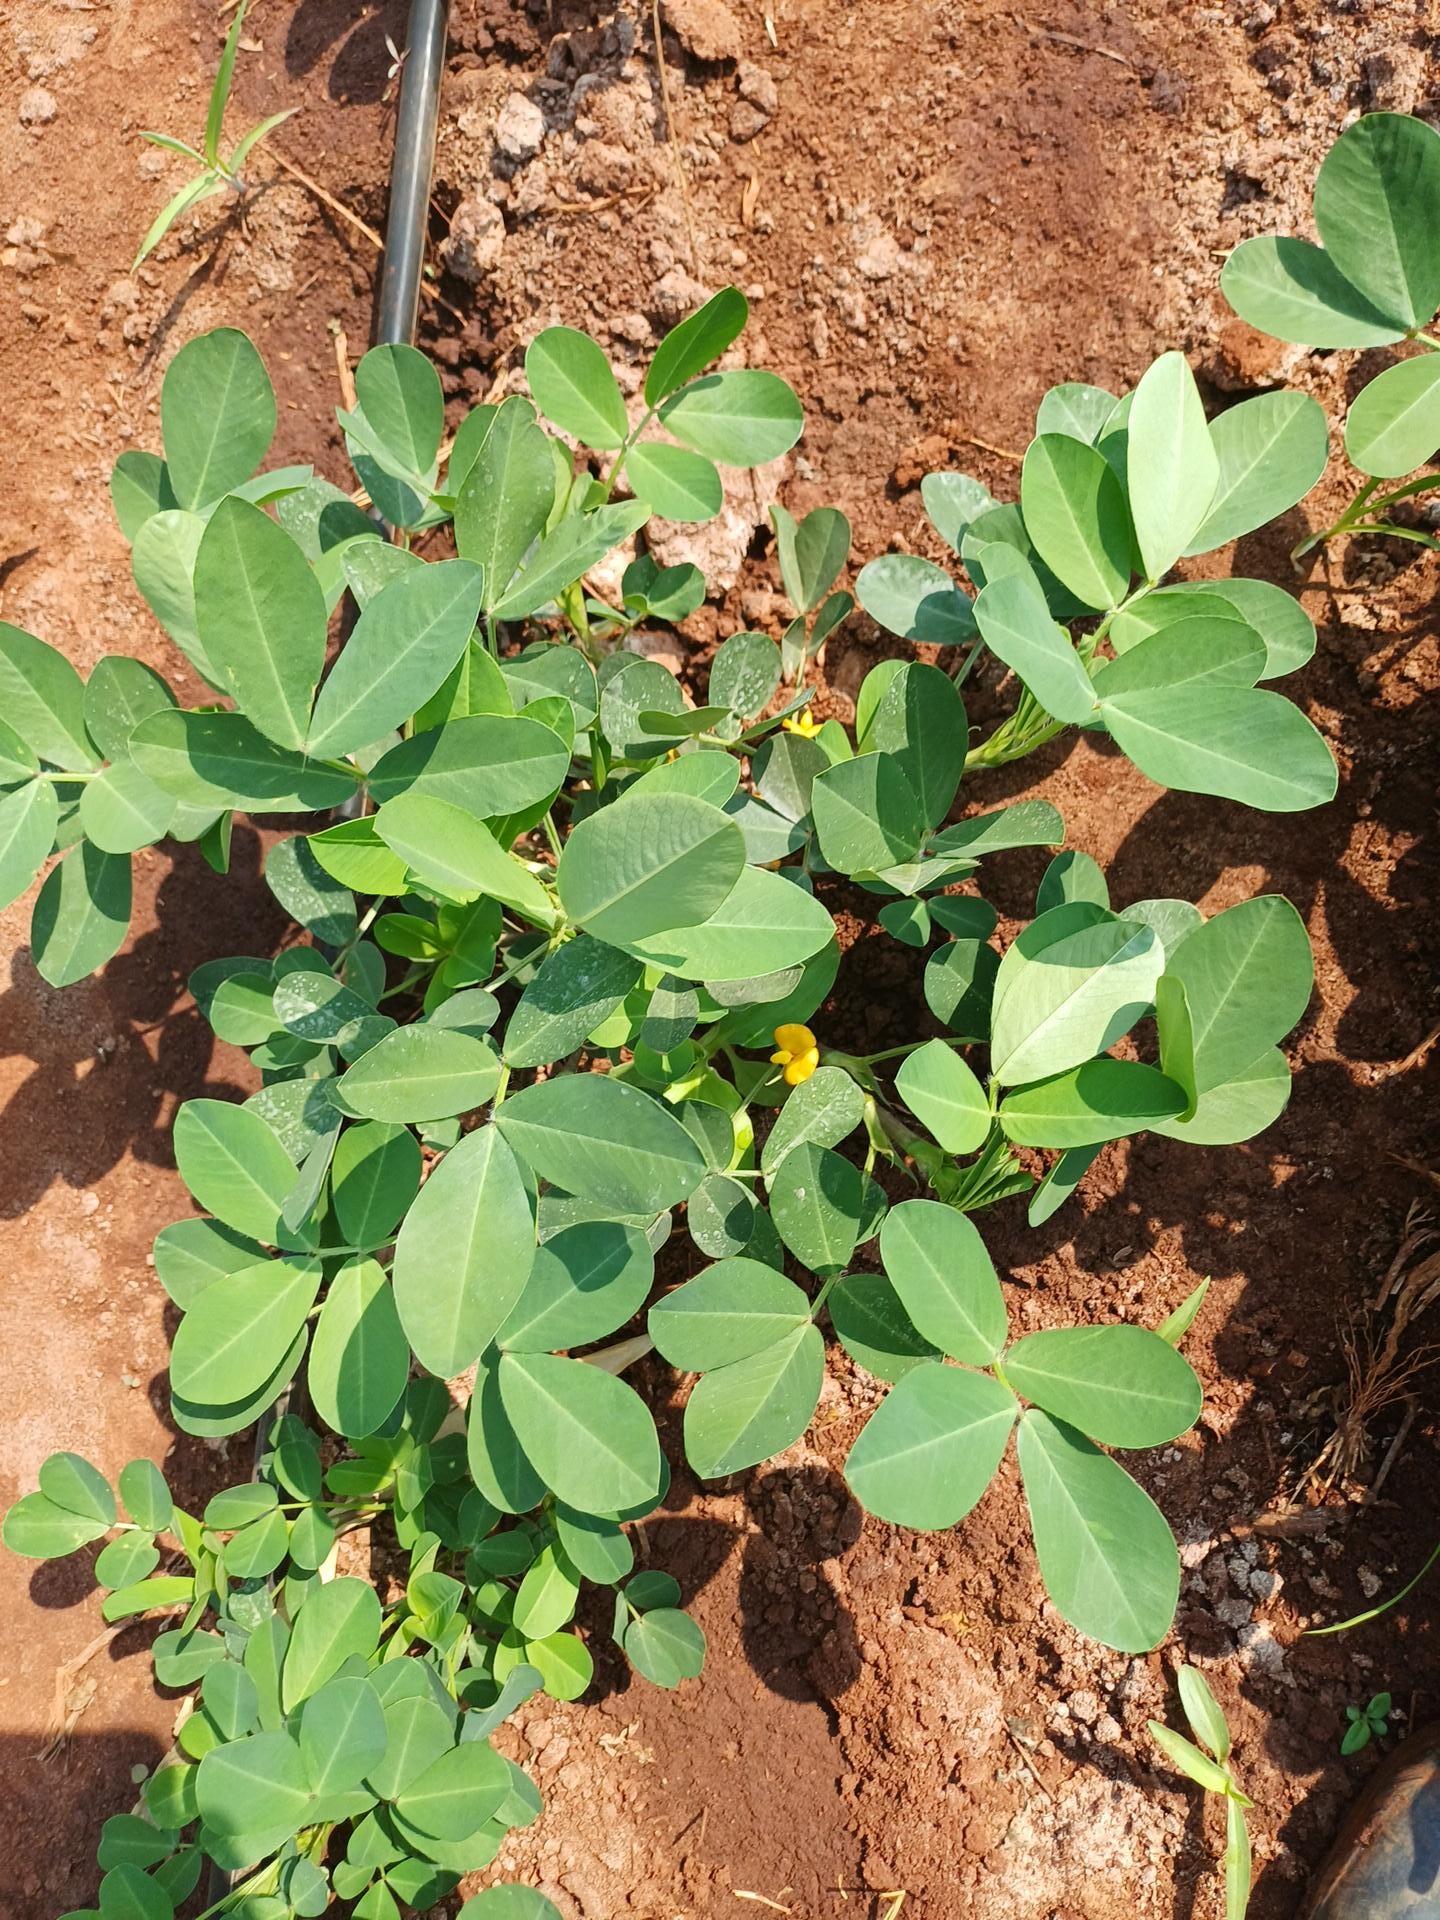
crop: groundnut
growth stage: flowering
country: Kenya
